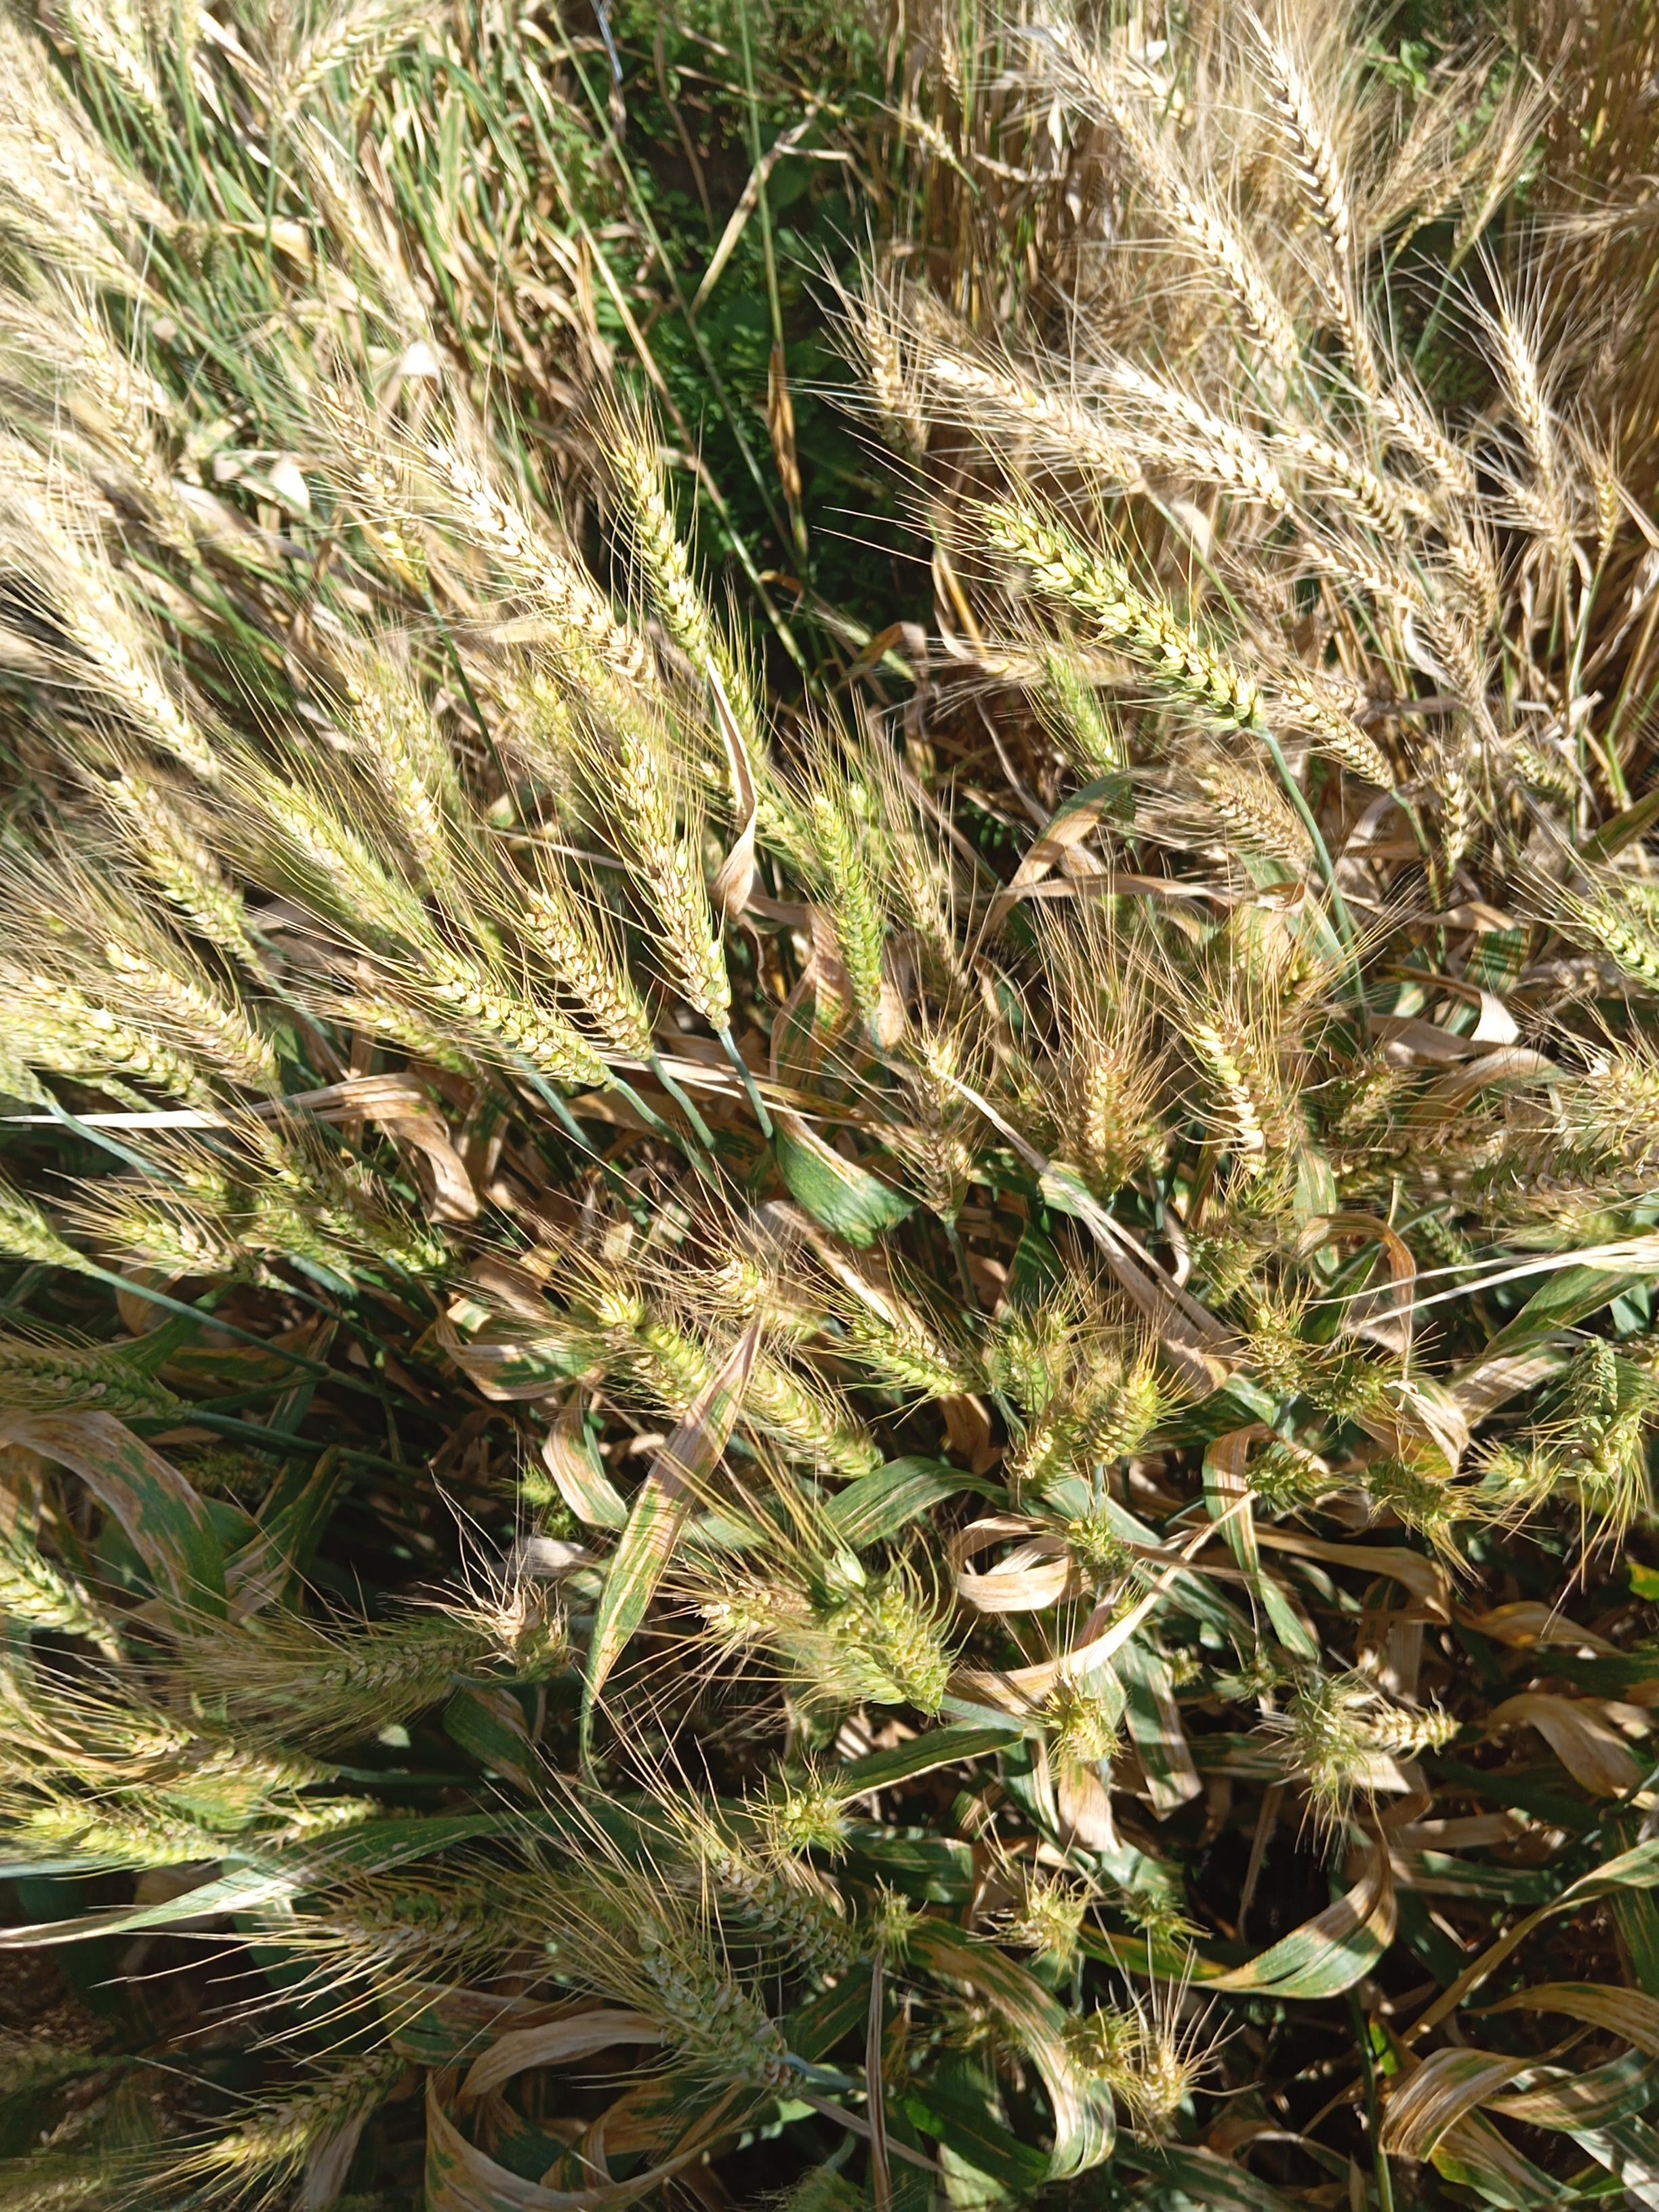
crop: wheat
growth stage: maturity
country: Kenya
